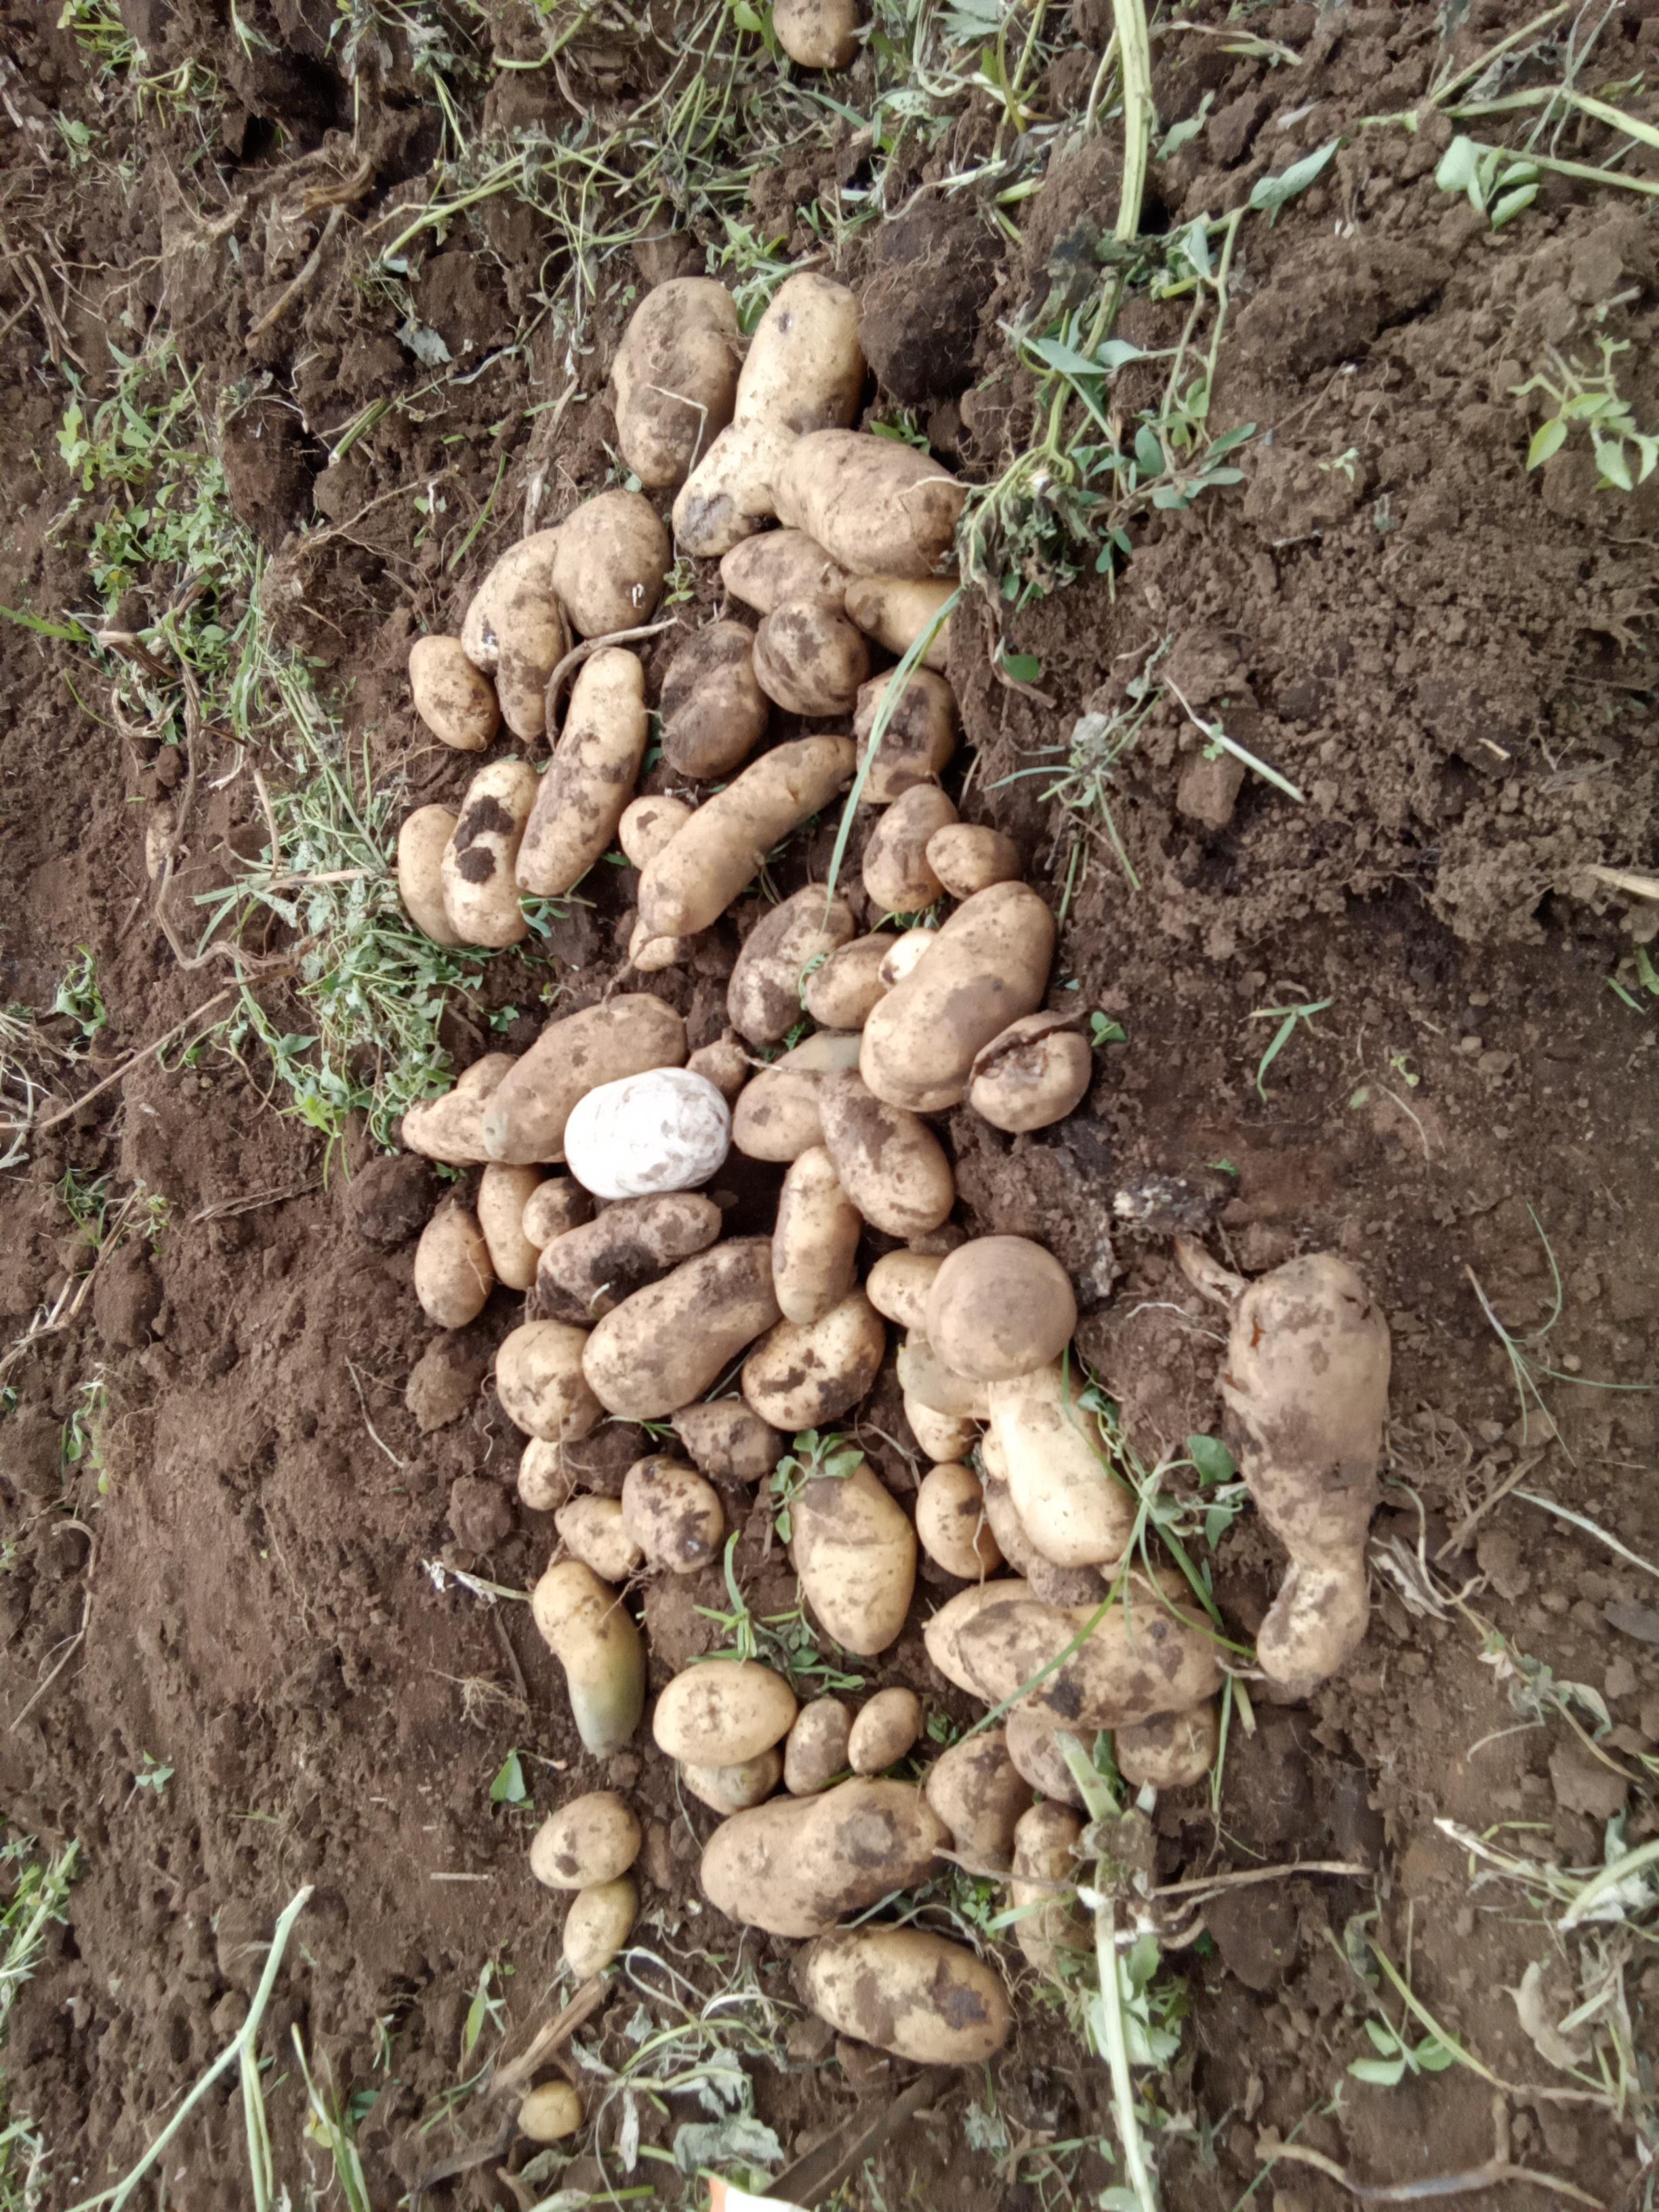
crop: potato
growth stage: harvest
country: Kenya
